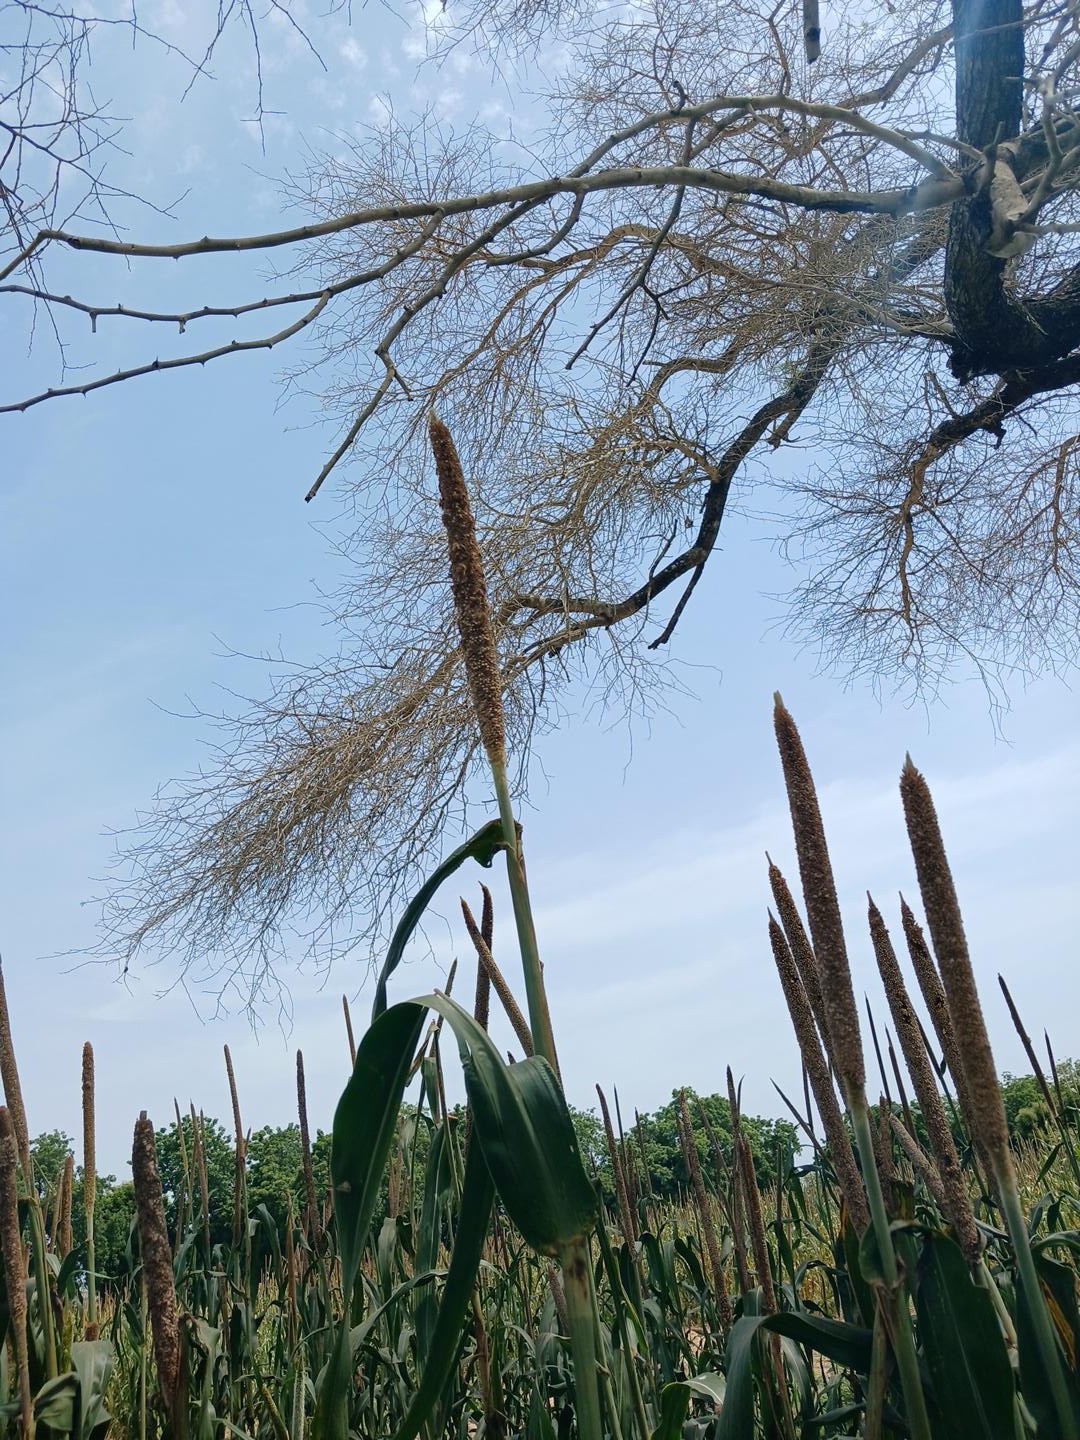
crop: pearl millet
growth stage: maturity
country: Senegal
